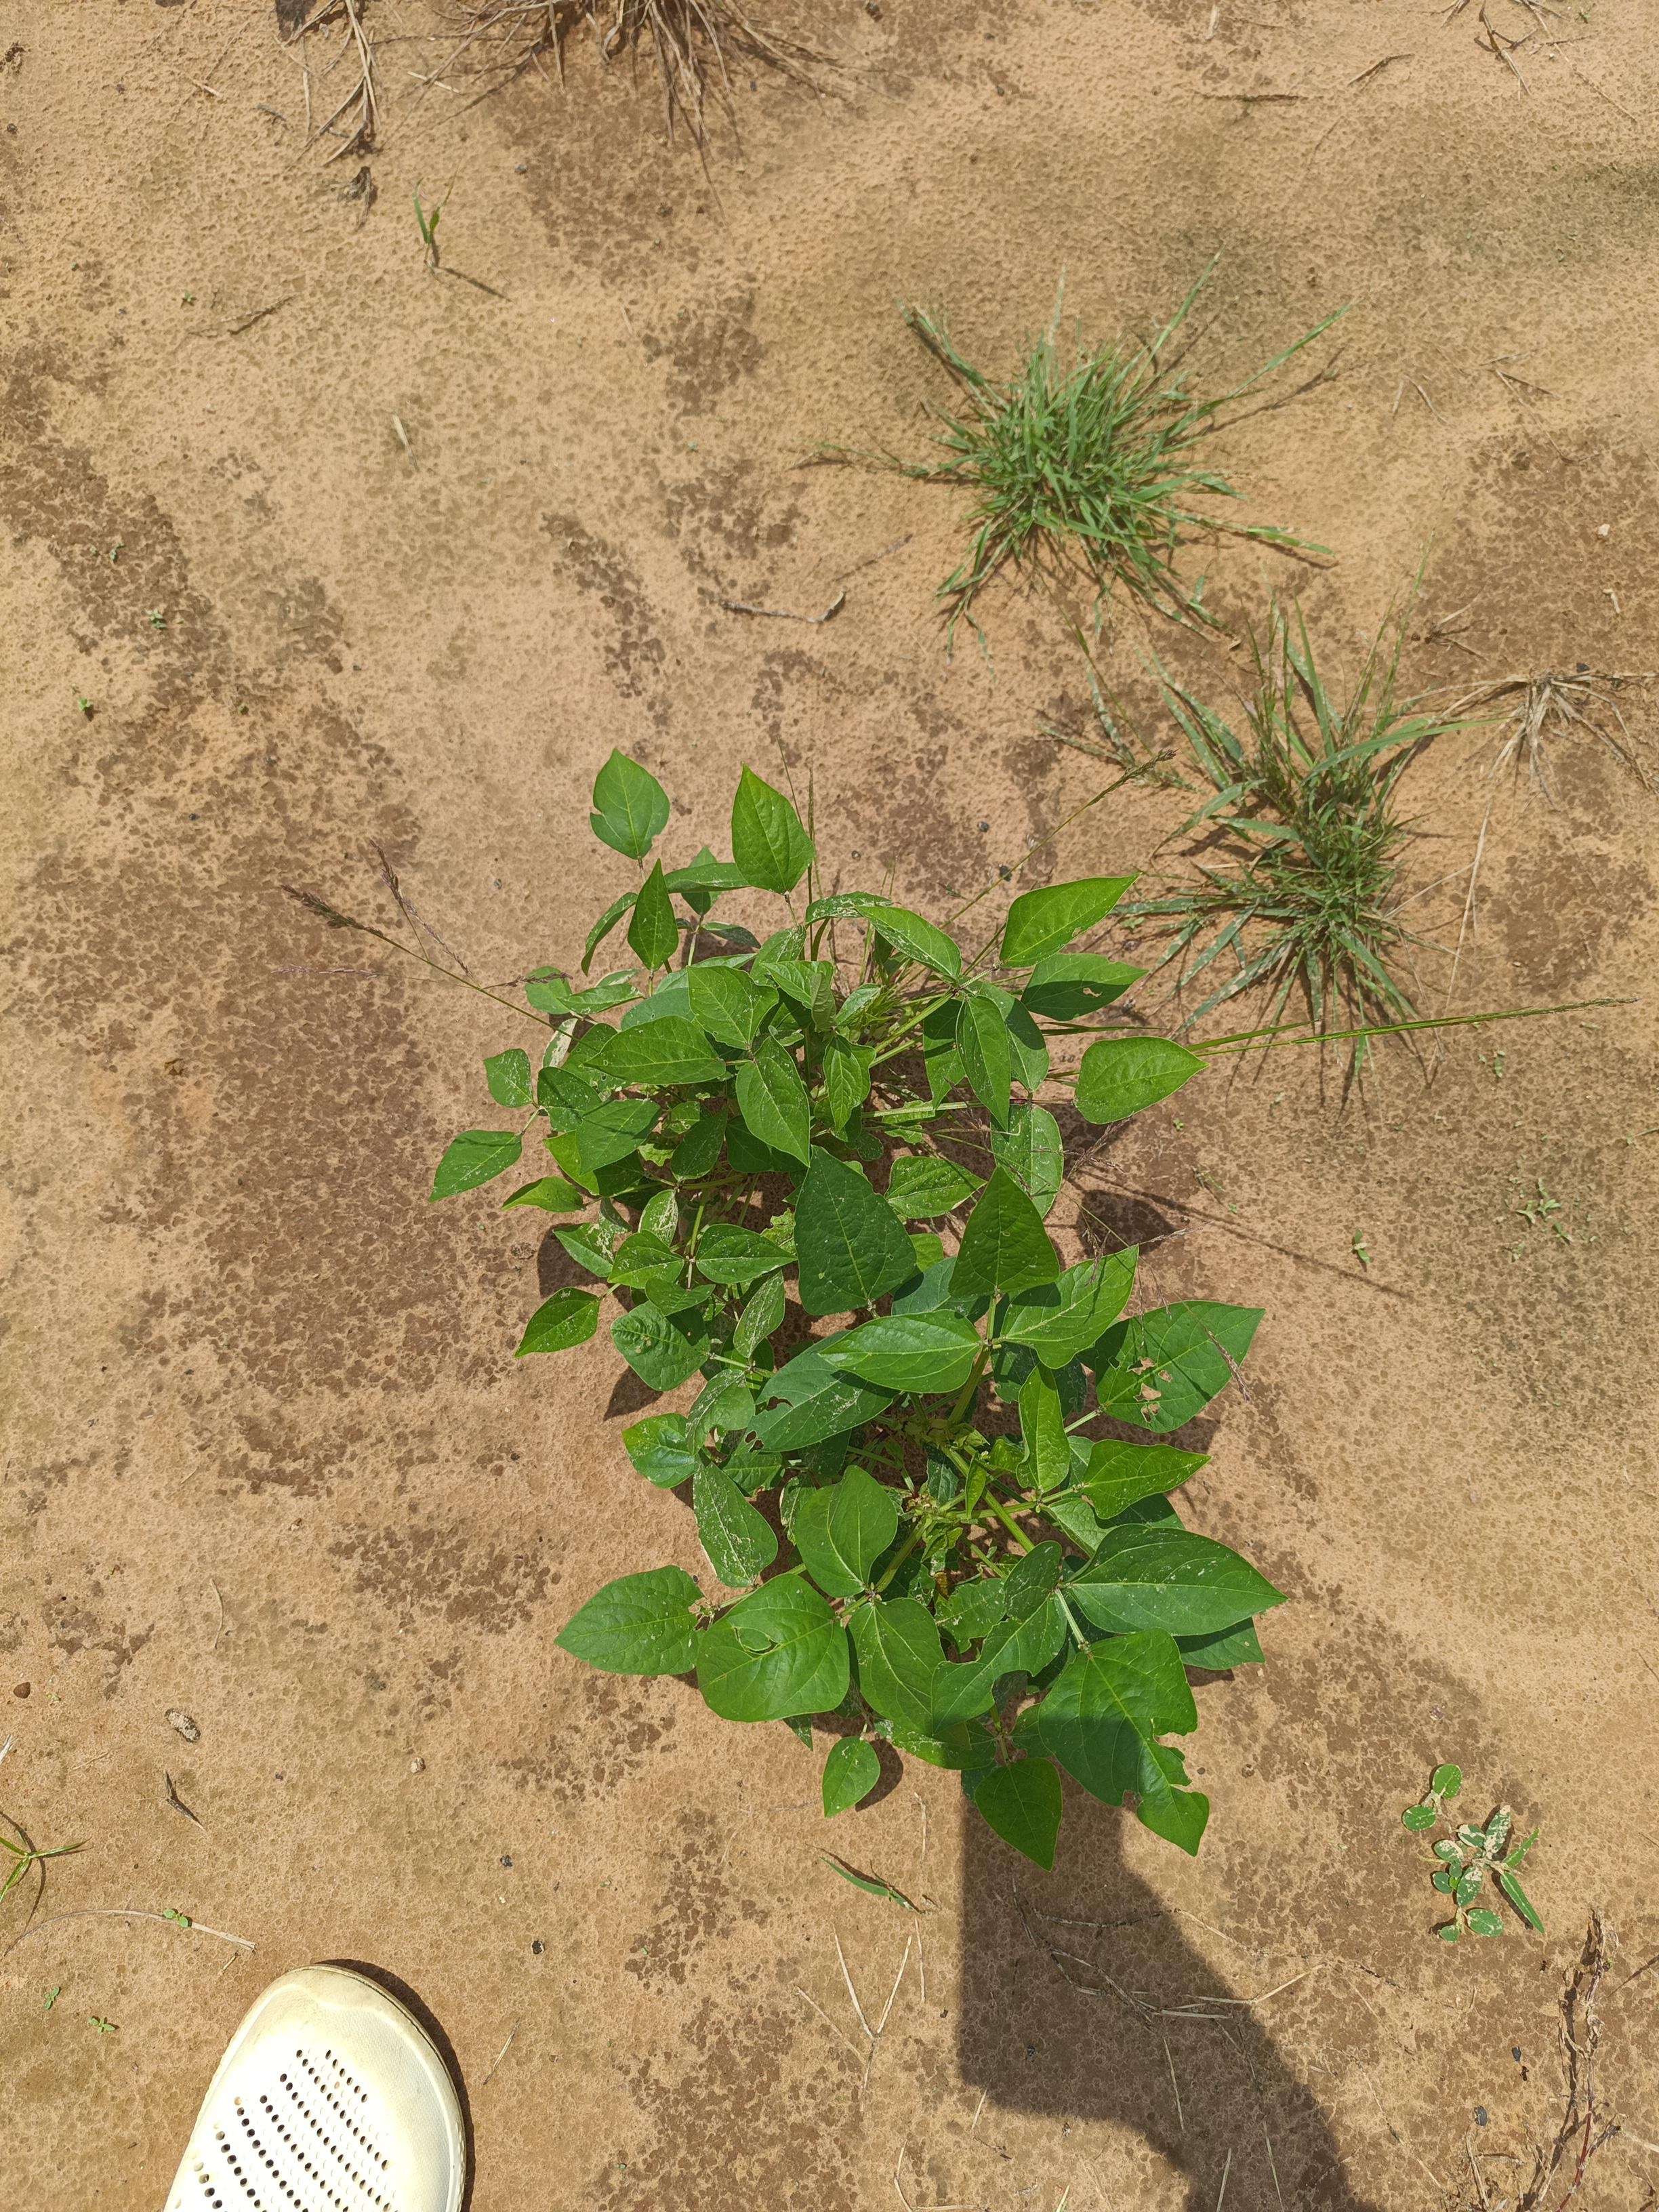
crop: cowpea
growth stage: flowering
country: Nigeria
